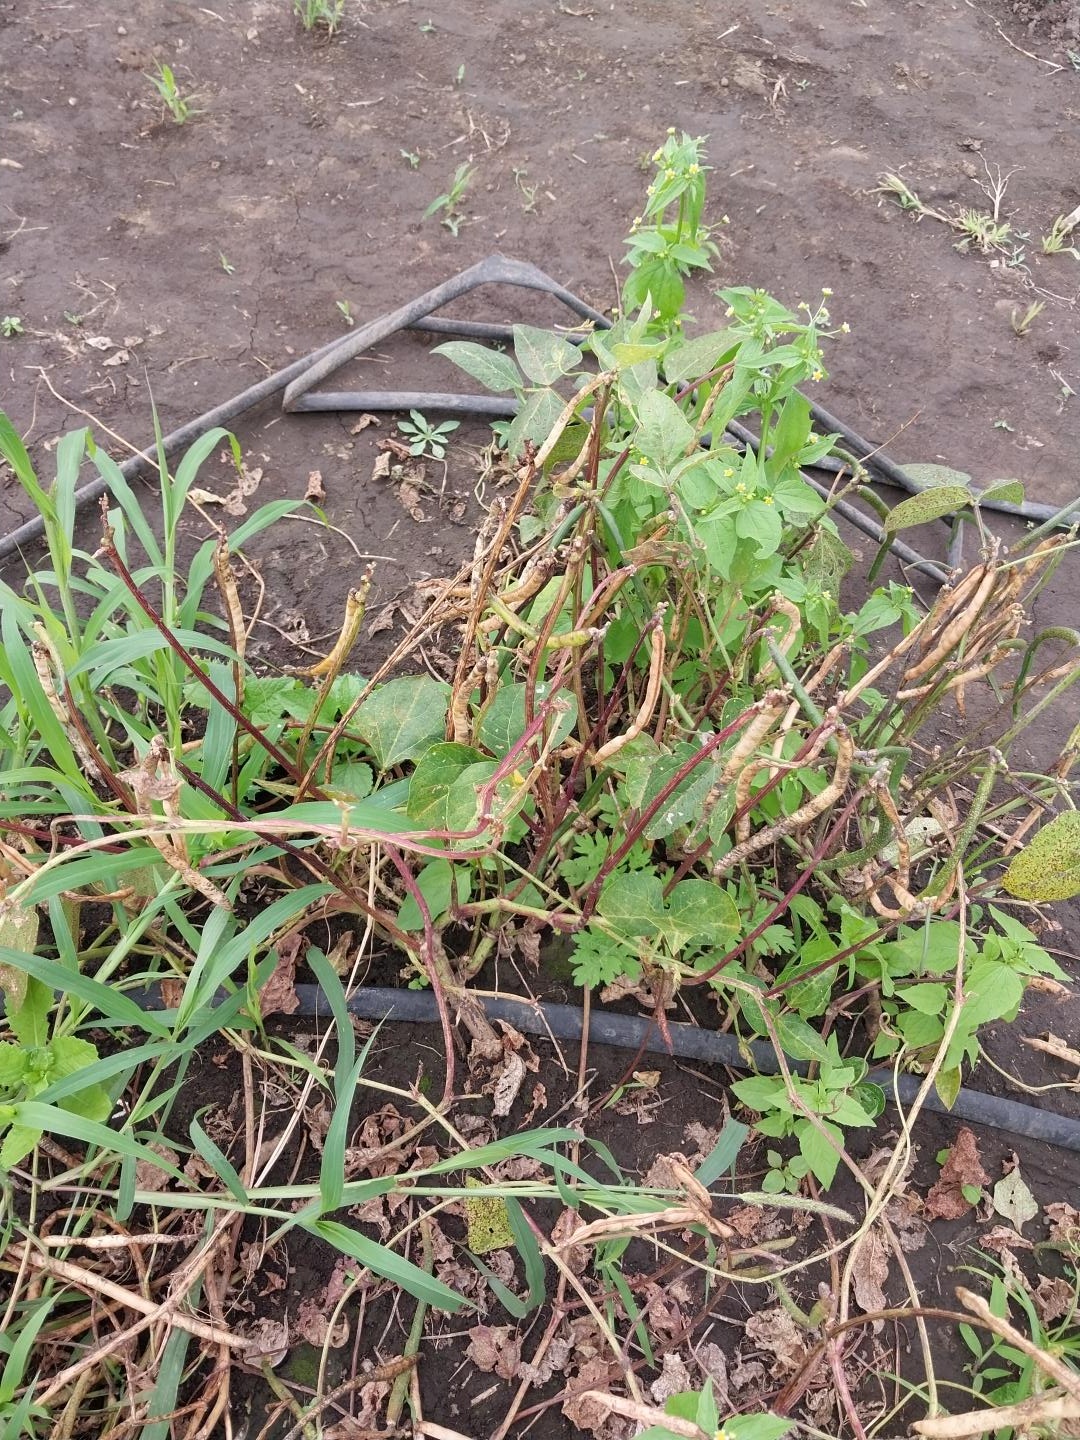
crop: cowpea
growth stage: development pod
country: Tanzania
